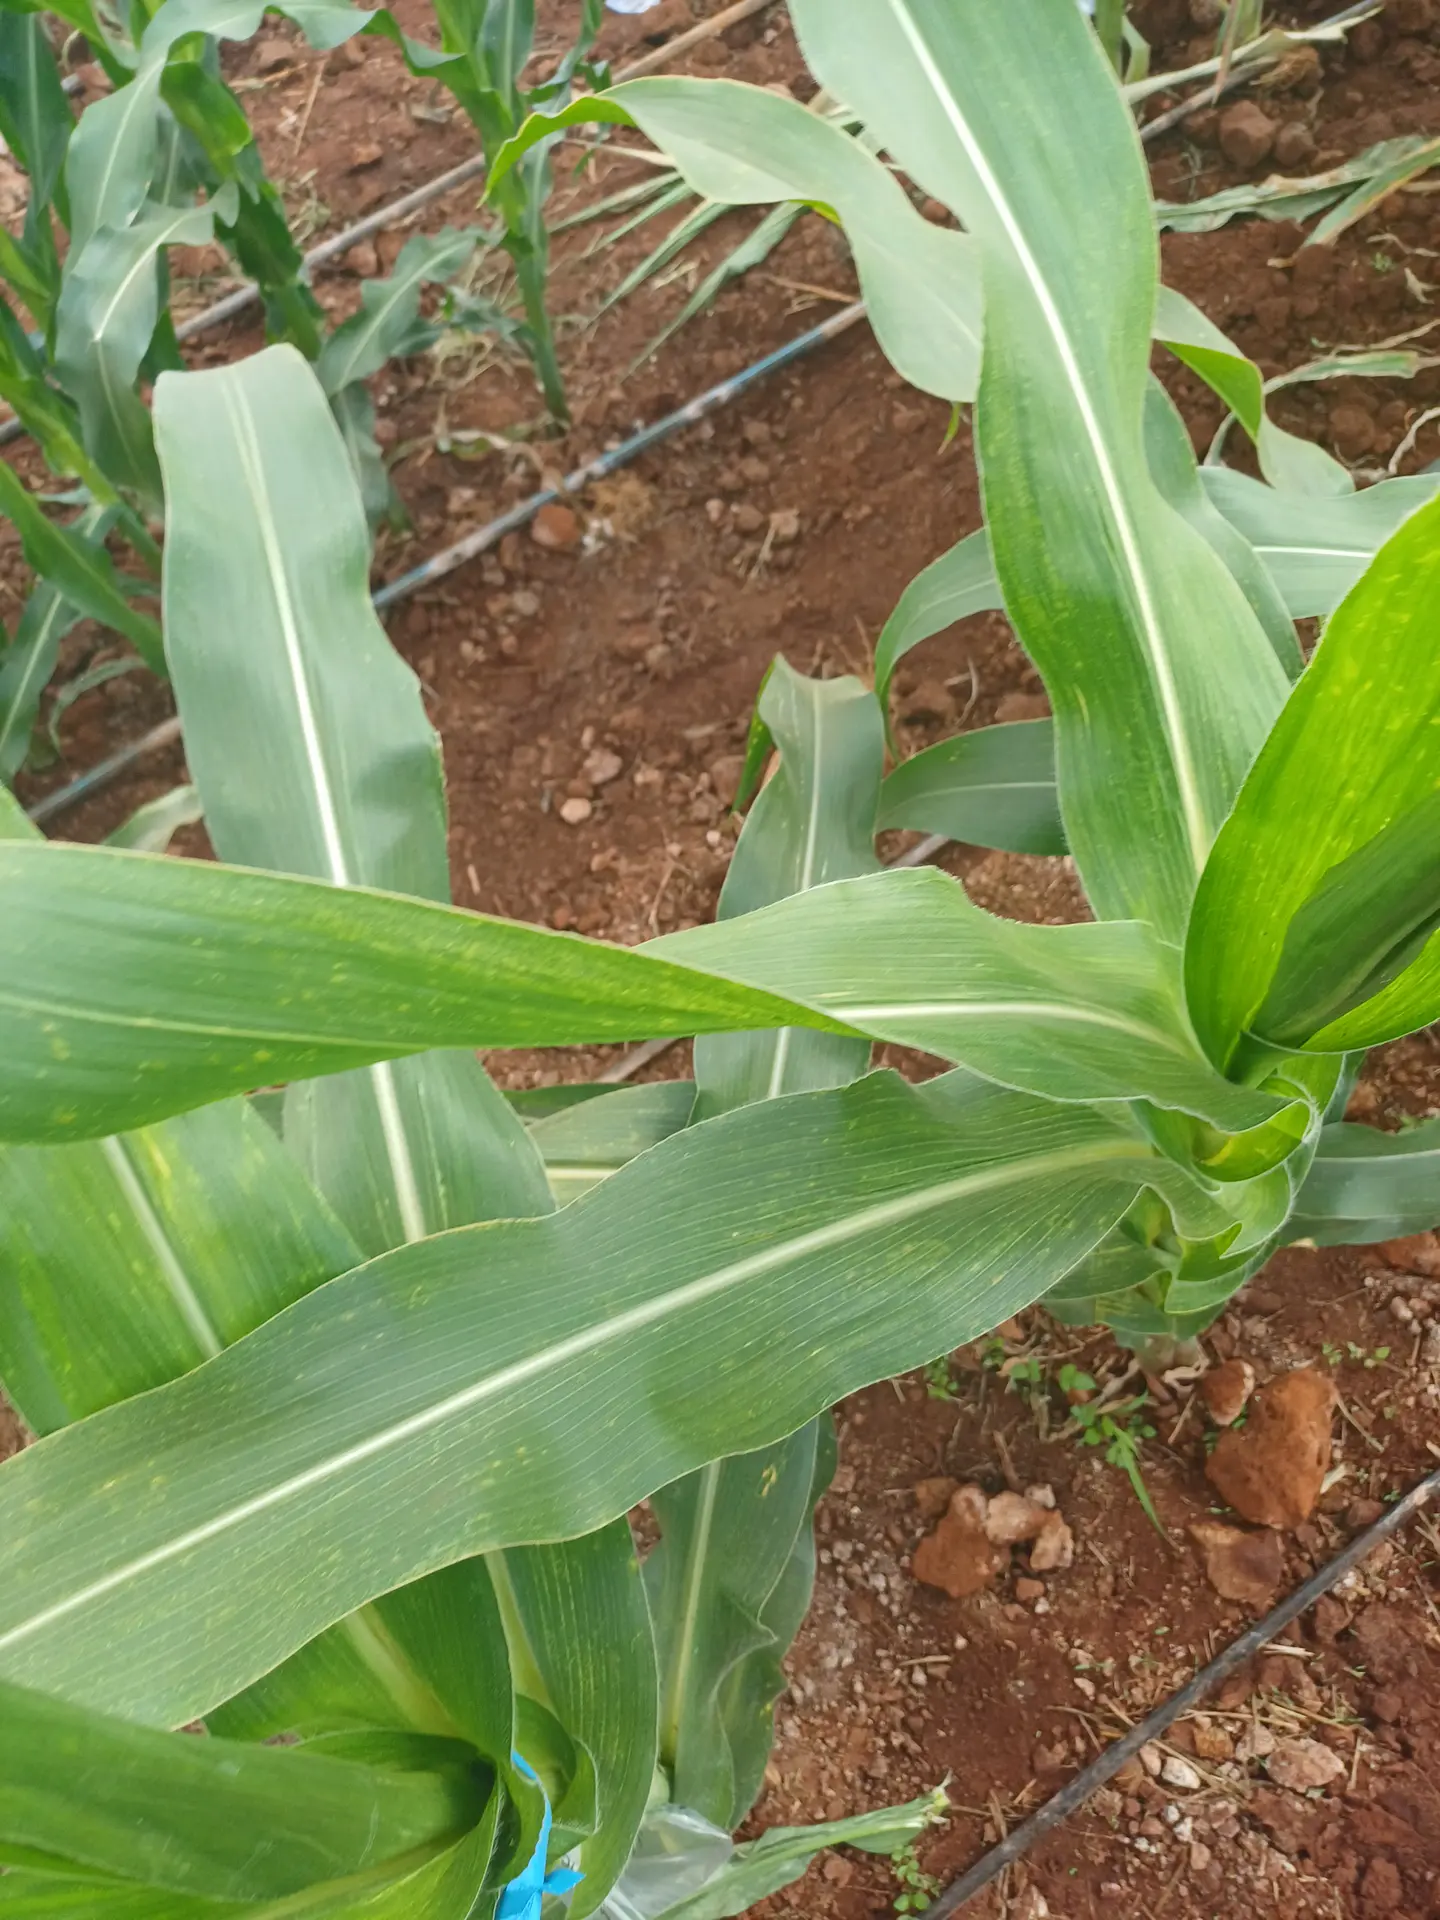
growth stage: vegetative
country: Kenya
